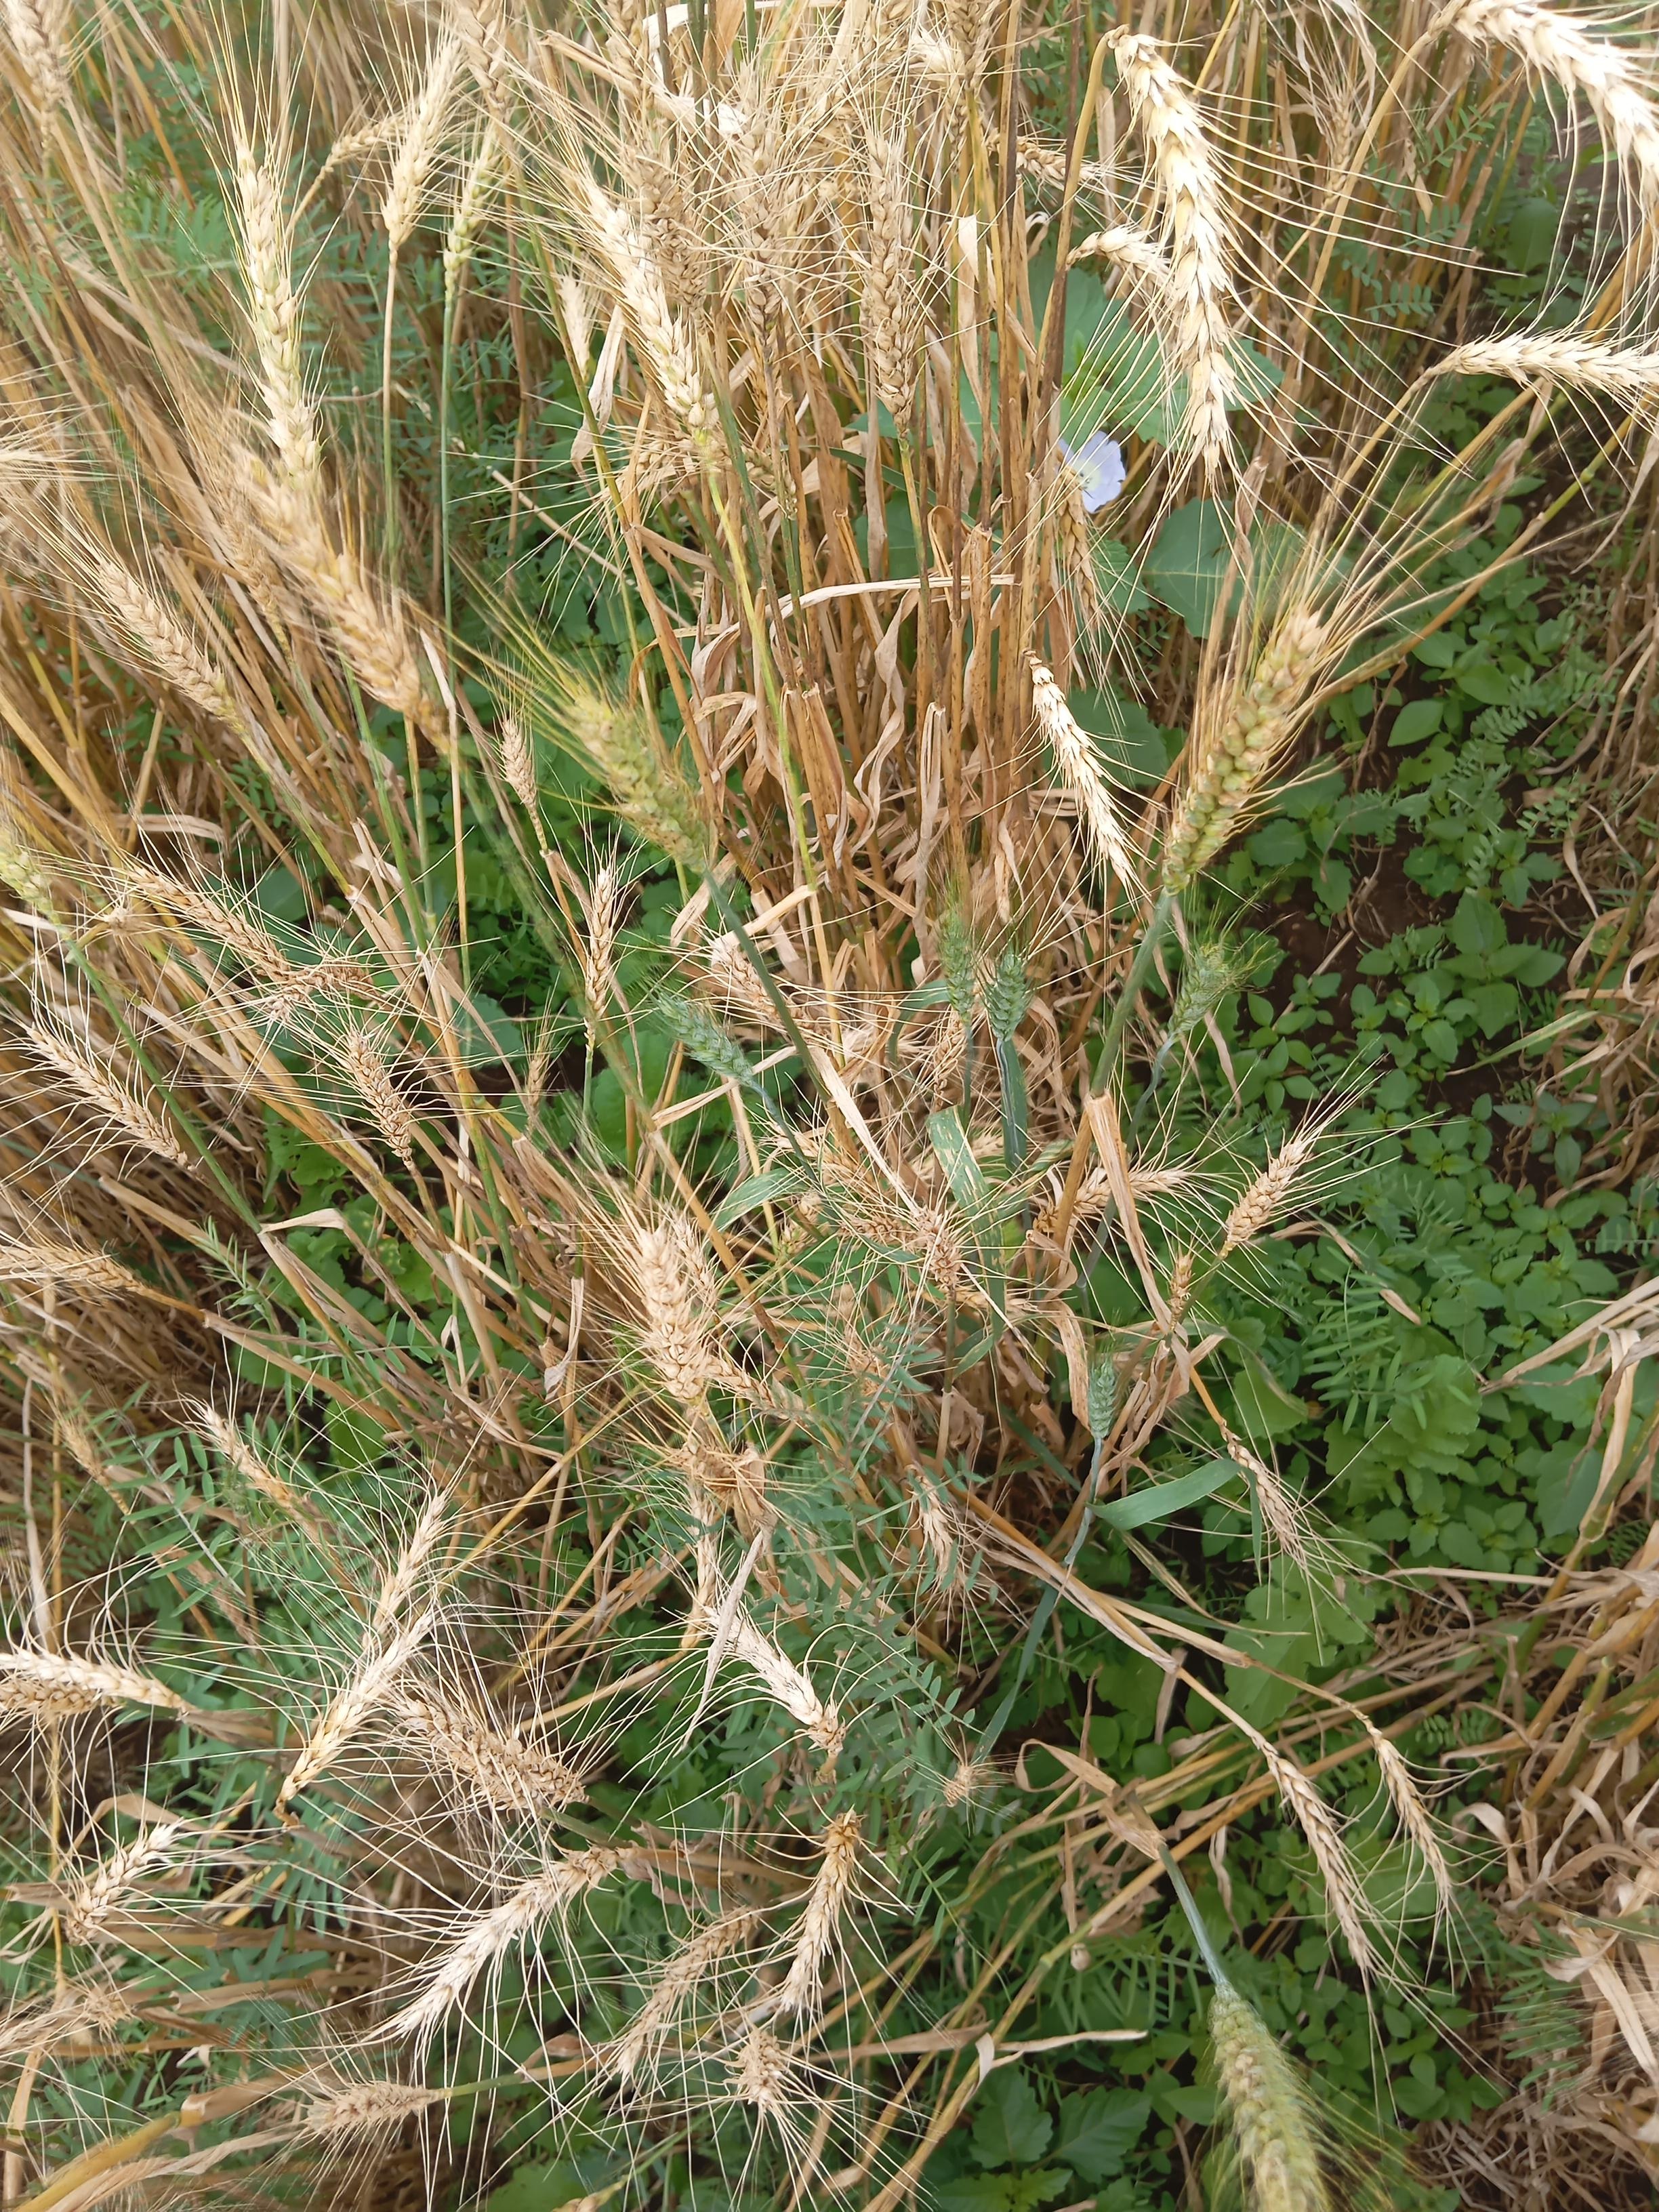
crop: wheat
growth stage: maturity
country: Kenya
